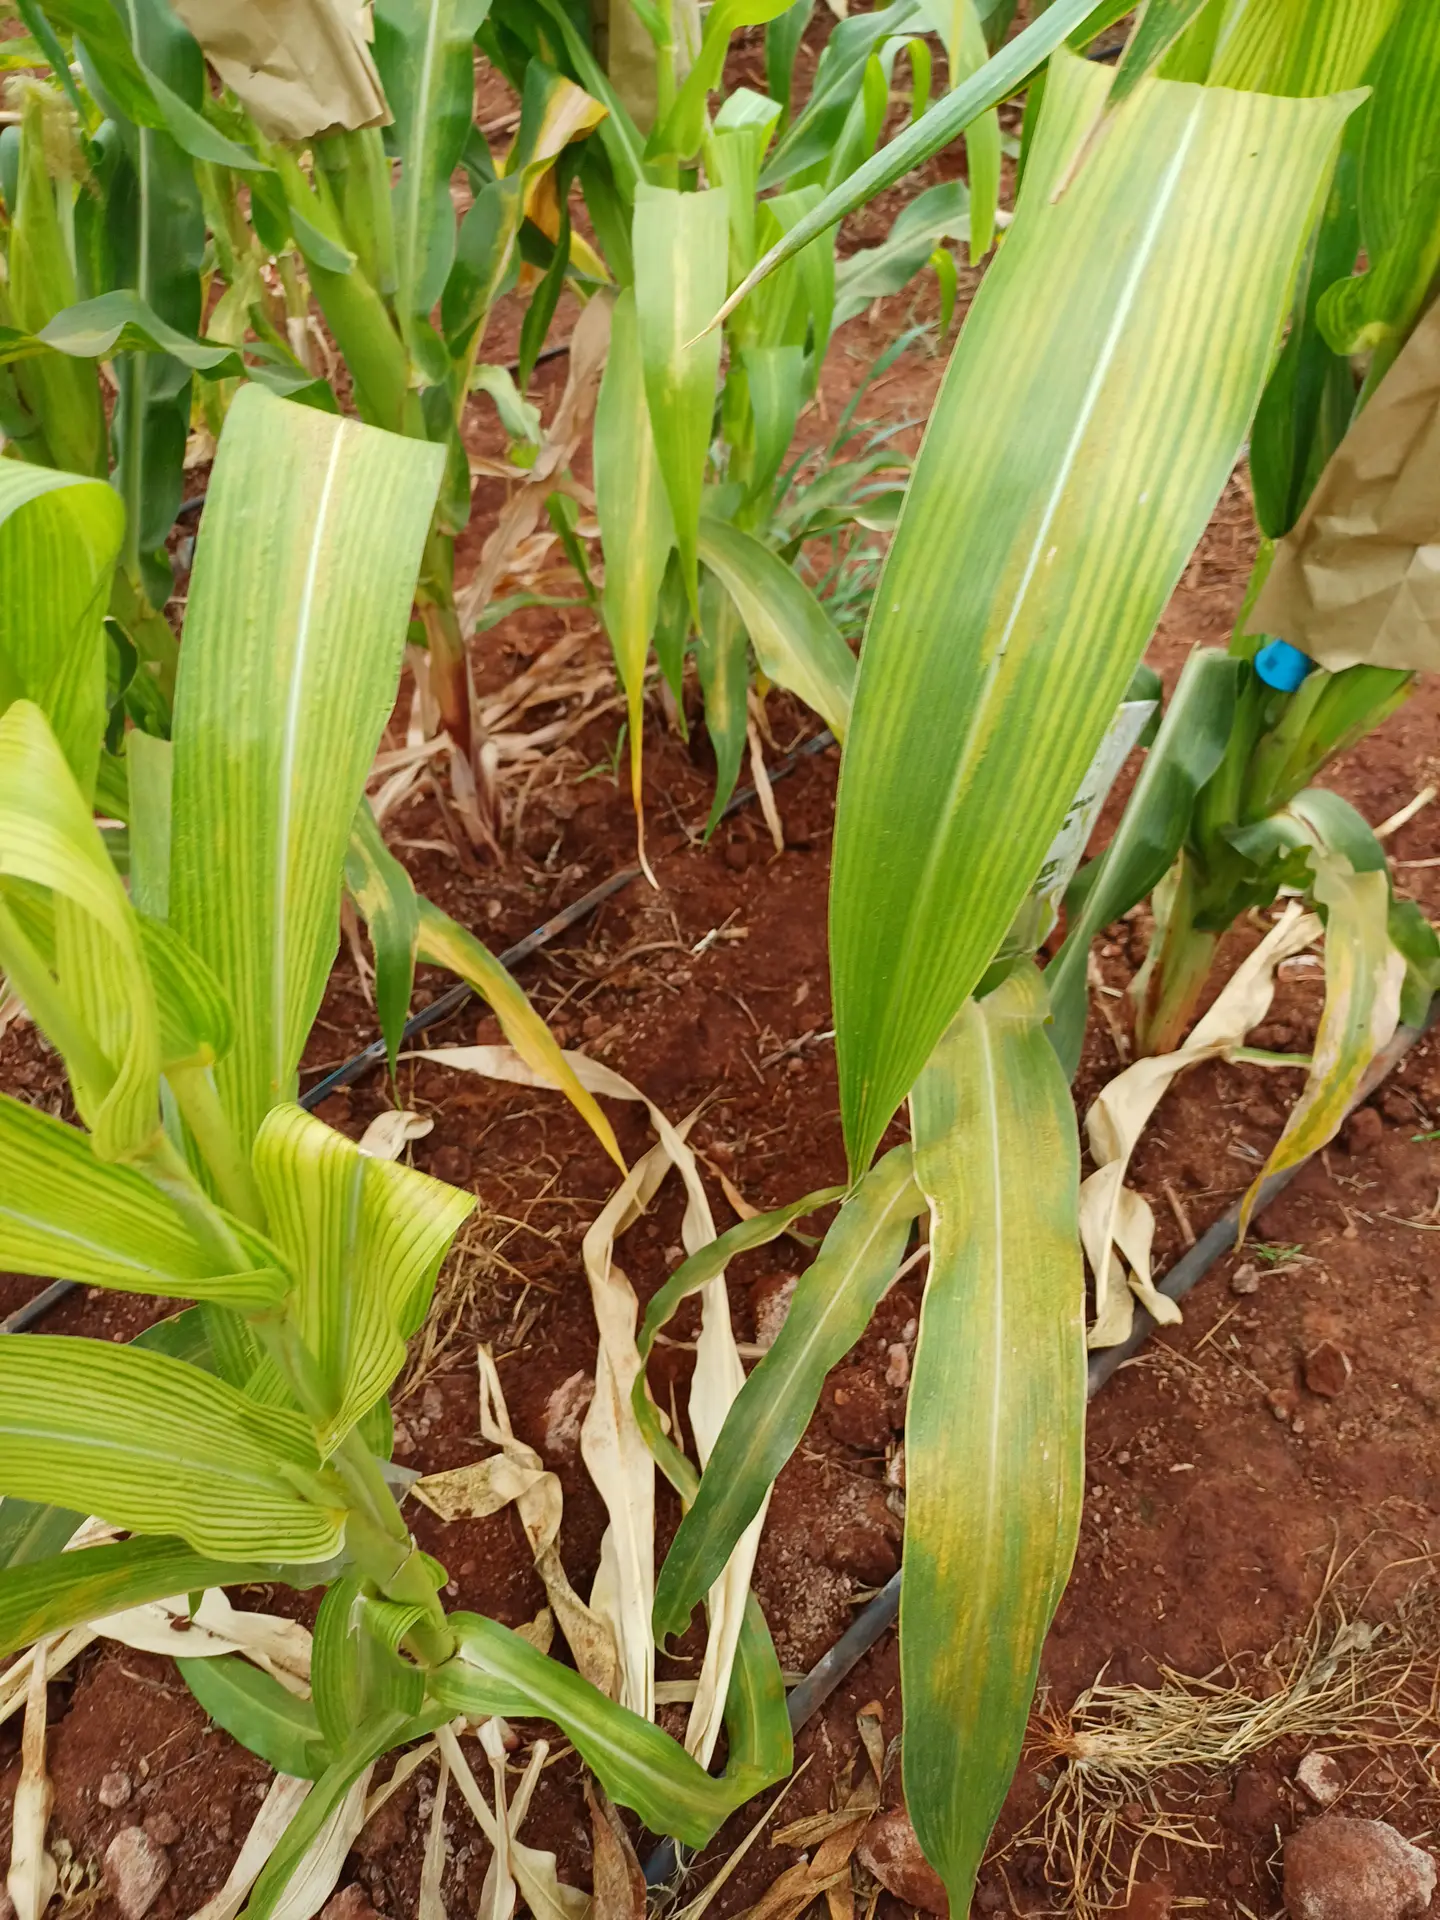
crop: maize
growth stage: flowering
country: Kenya
